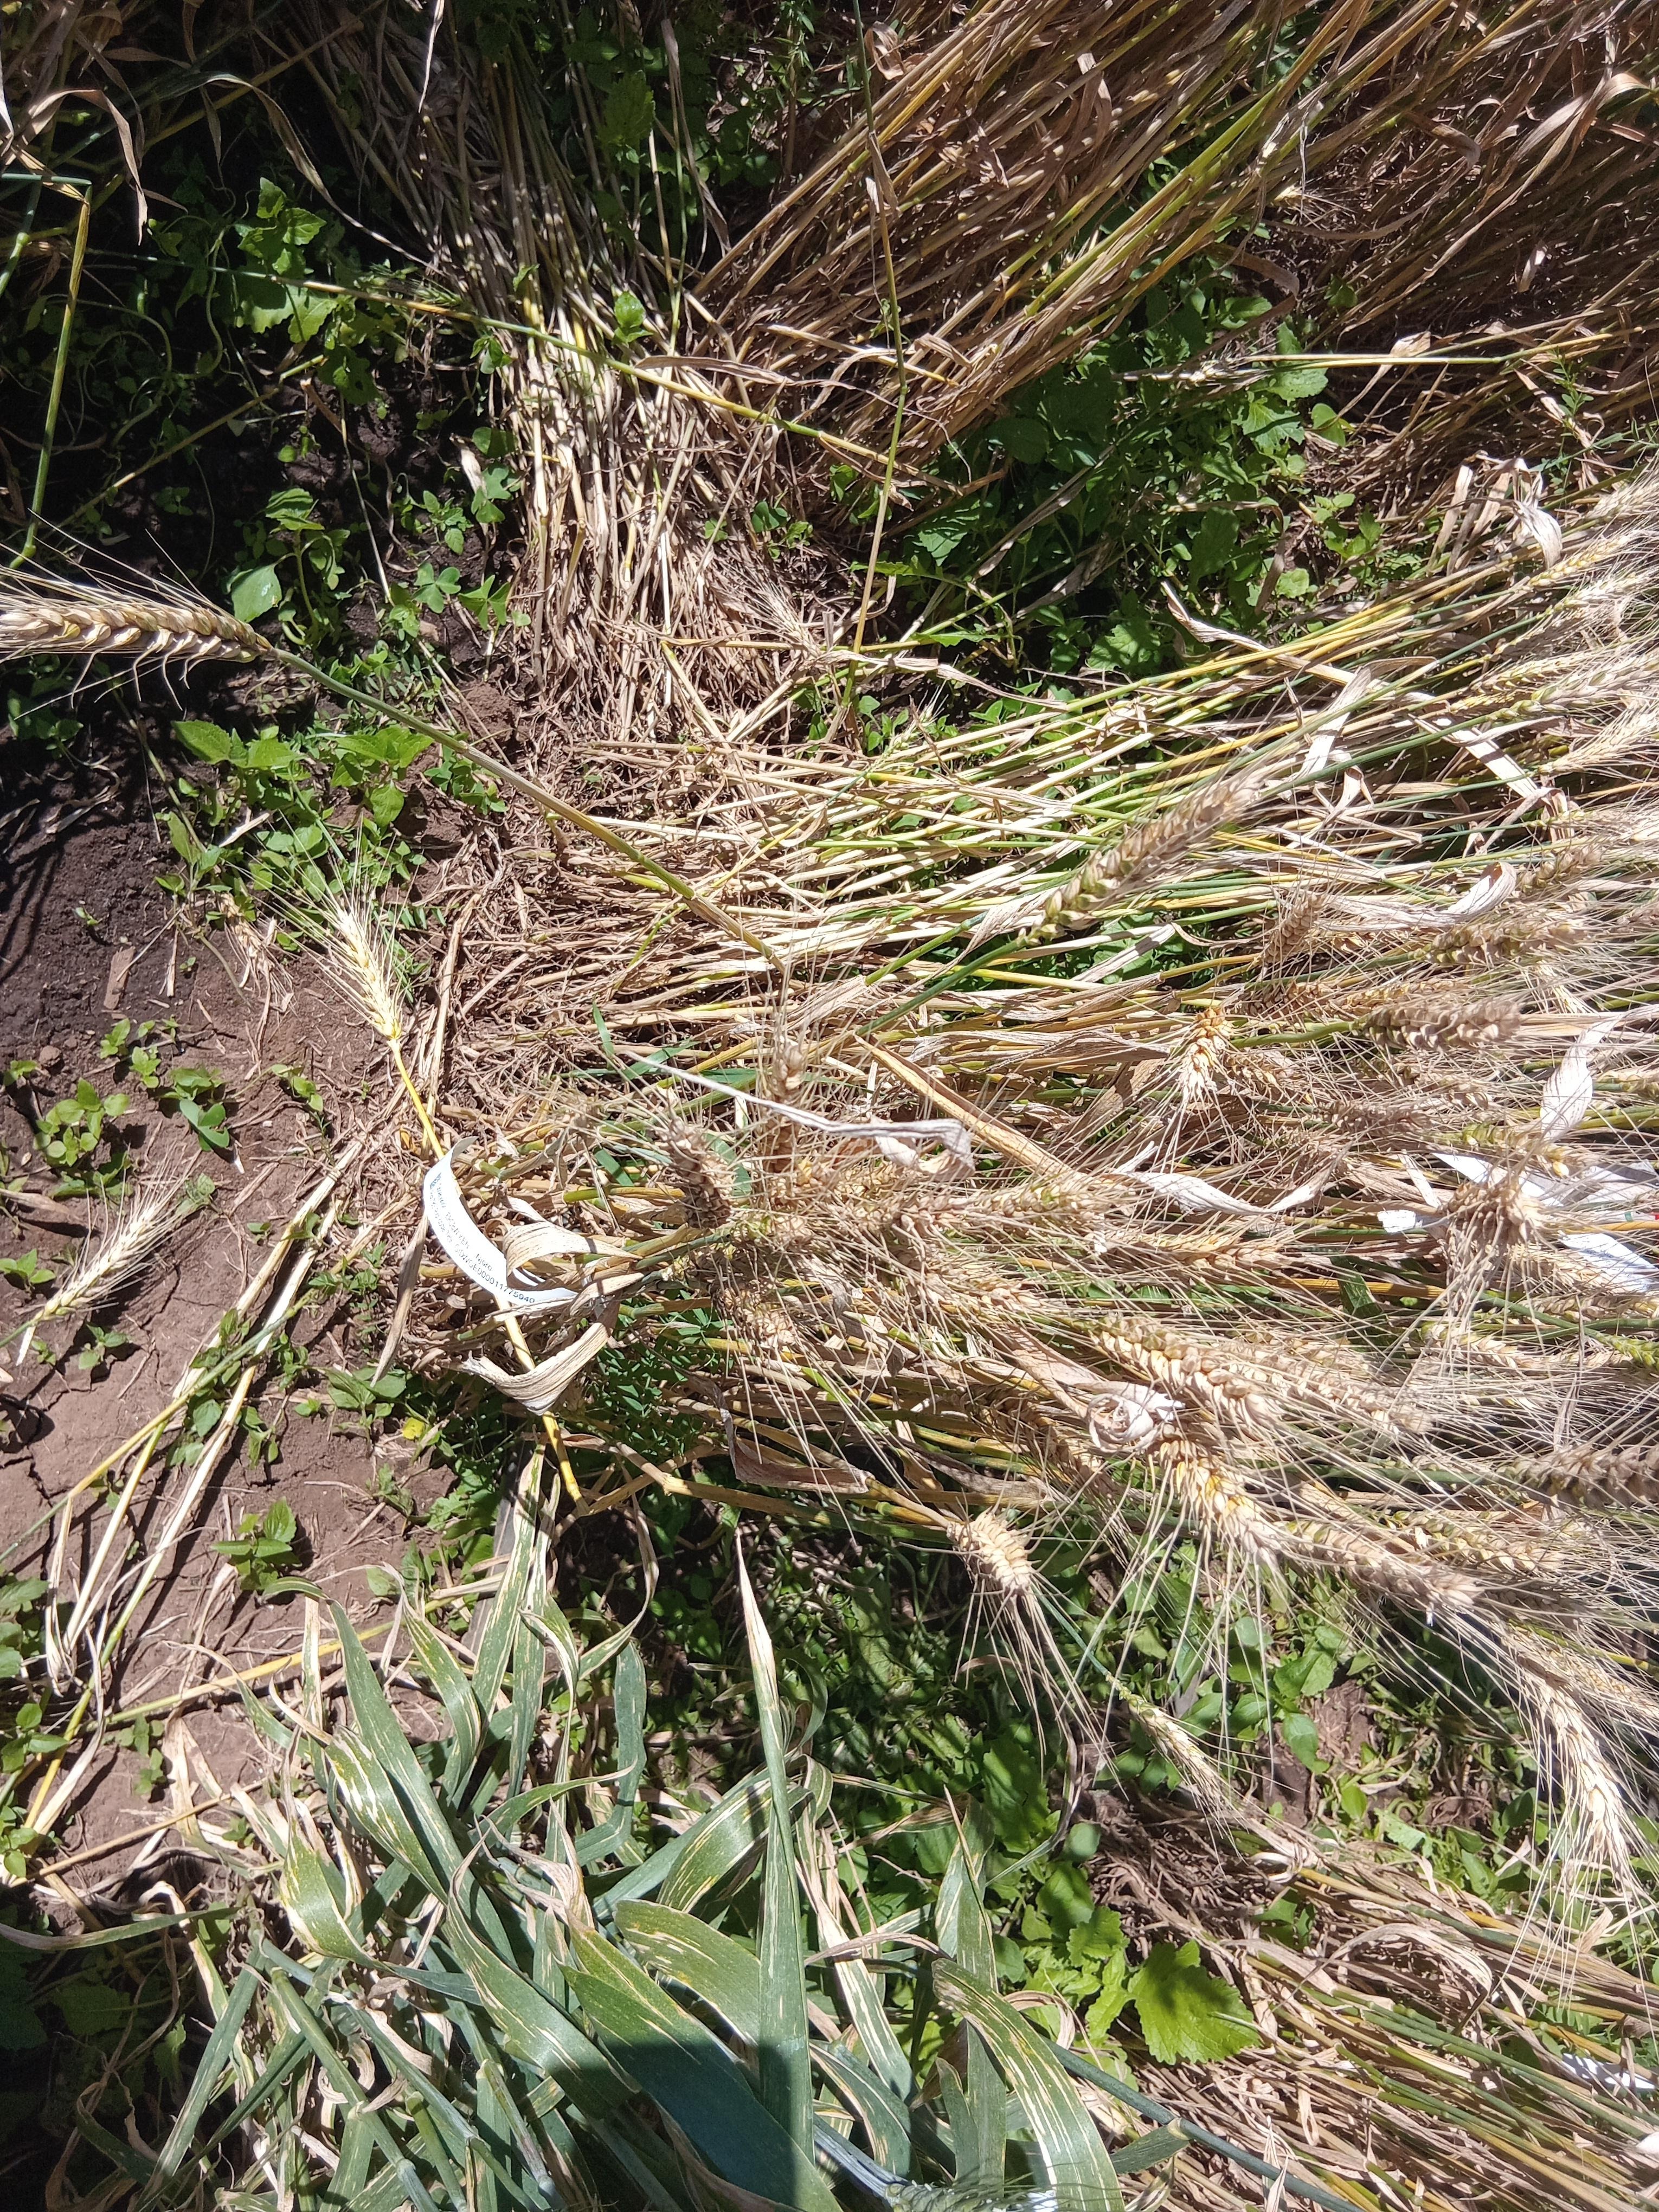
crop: wheat
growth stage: maturity
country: Kenya
